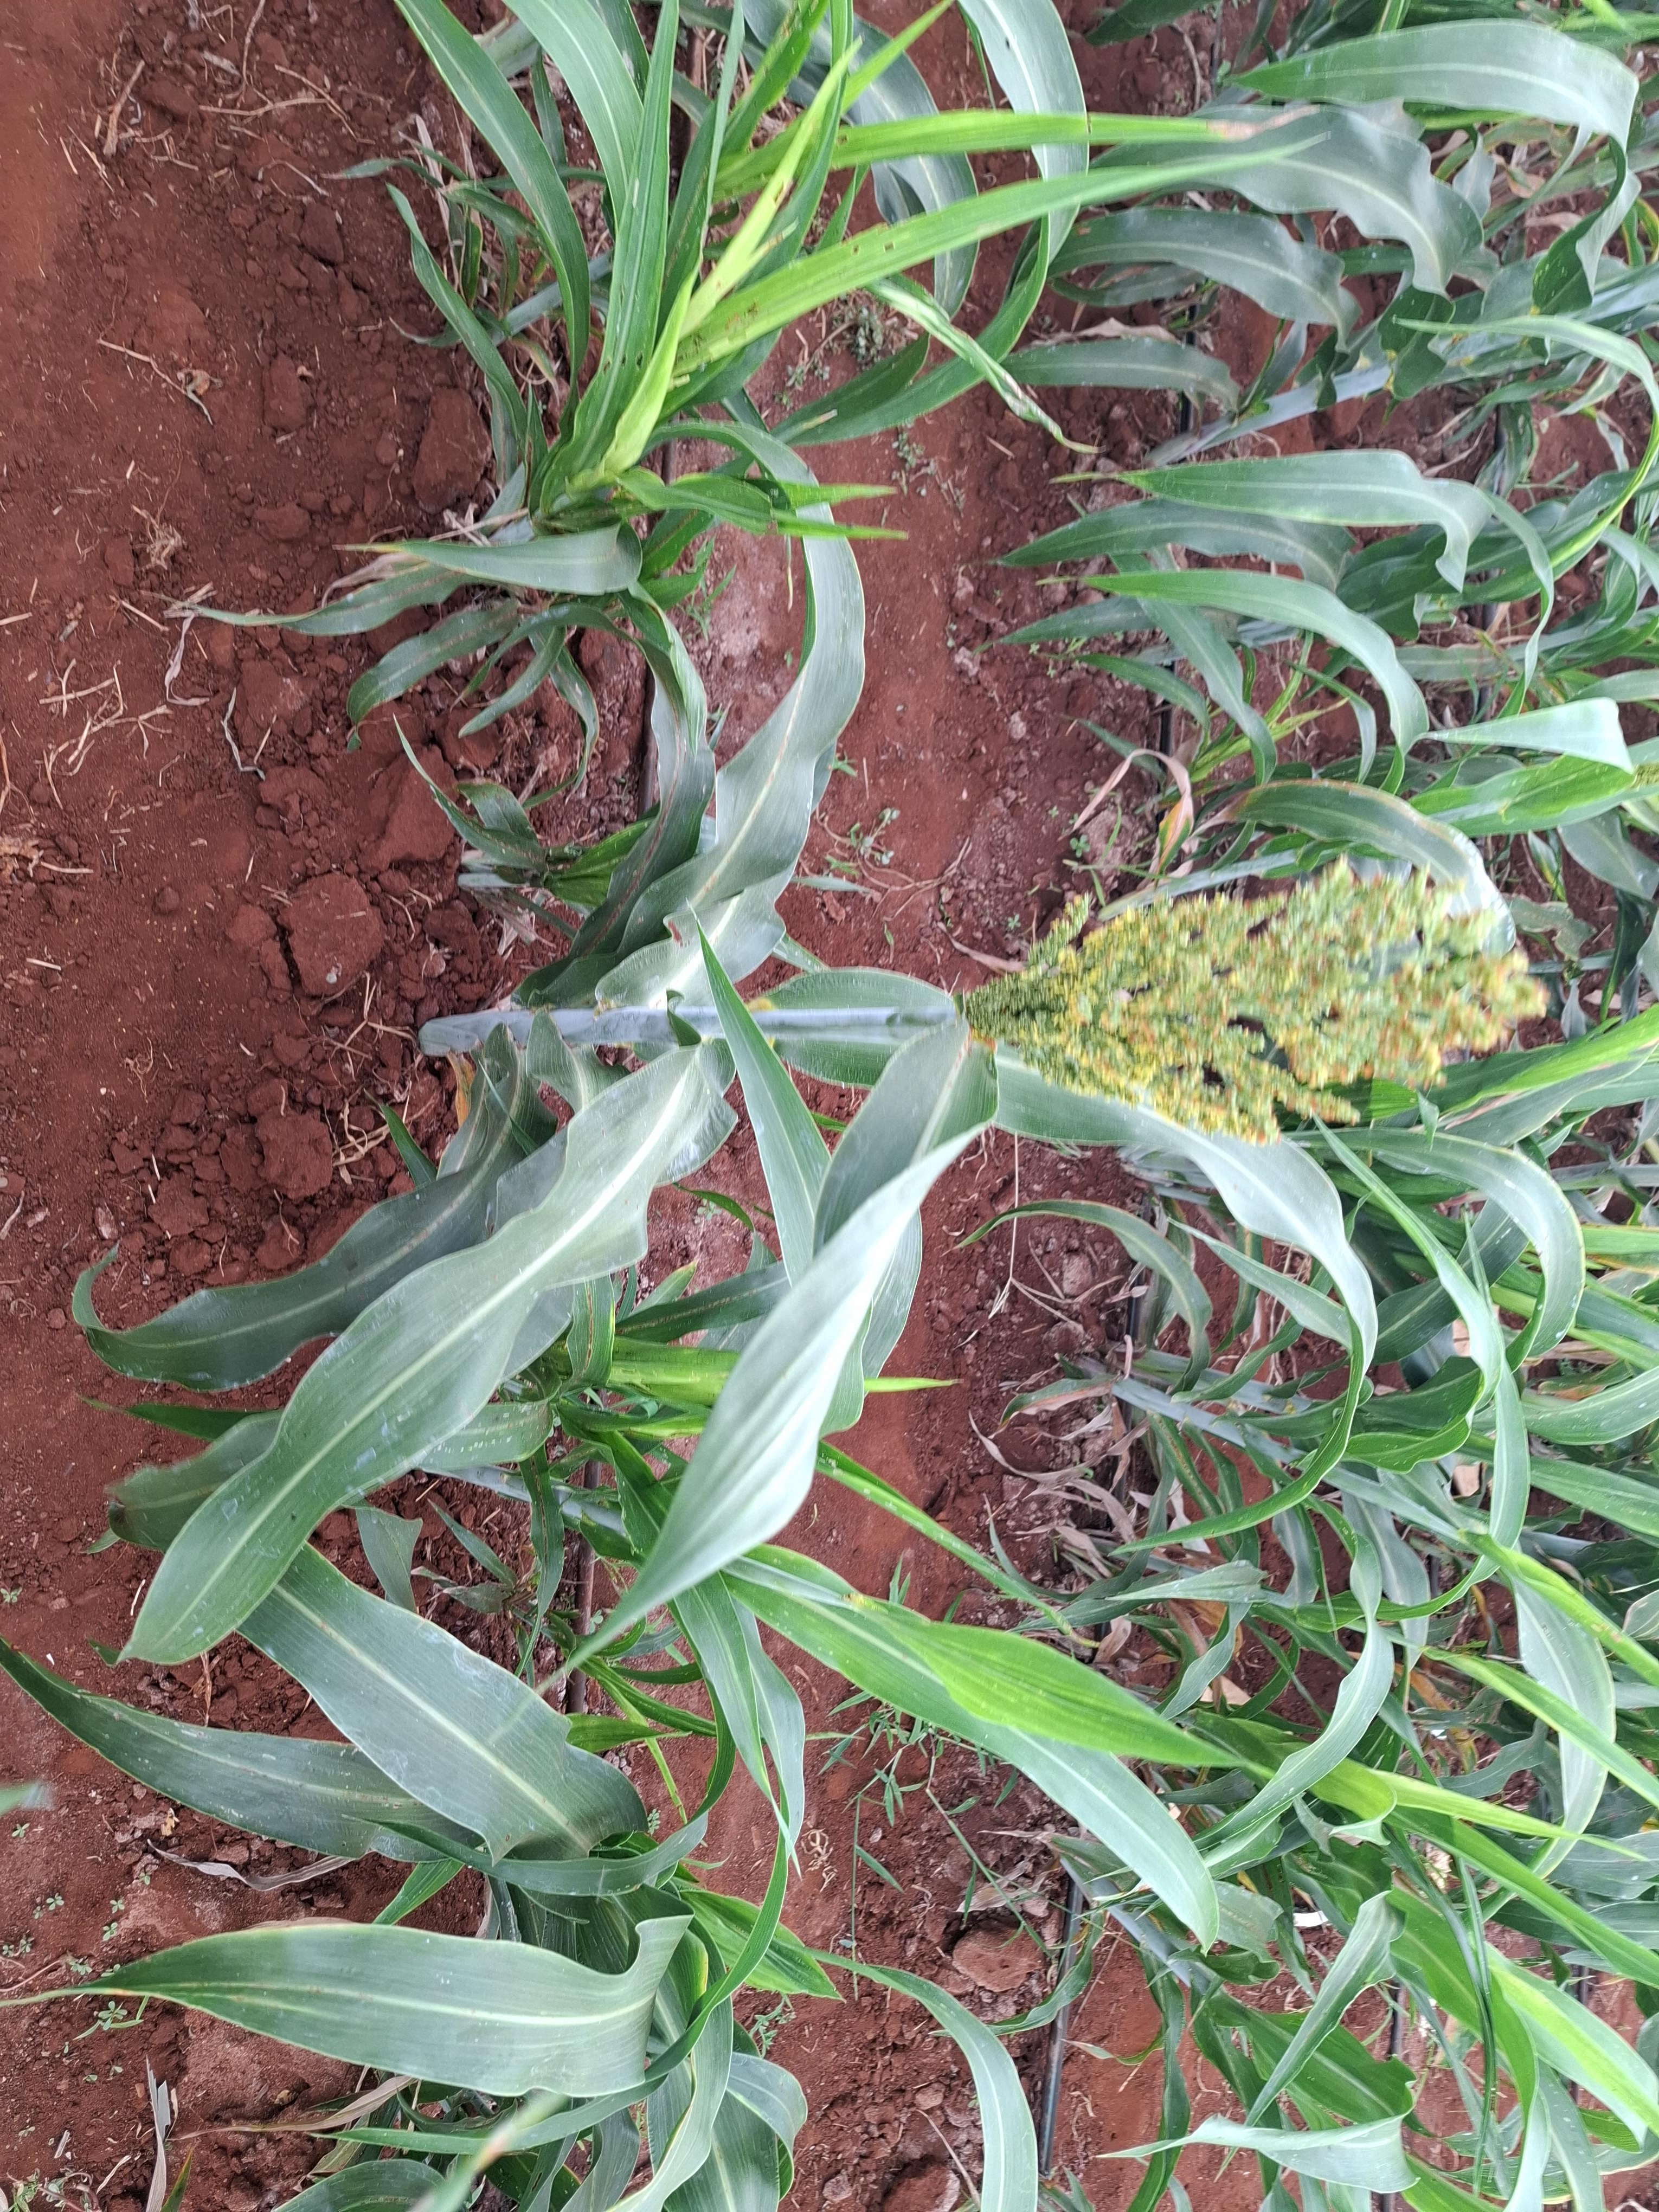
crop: sorghum
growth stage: flowering
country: Kenya
